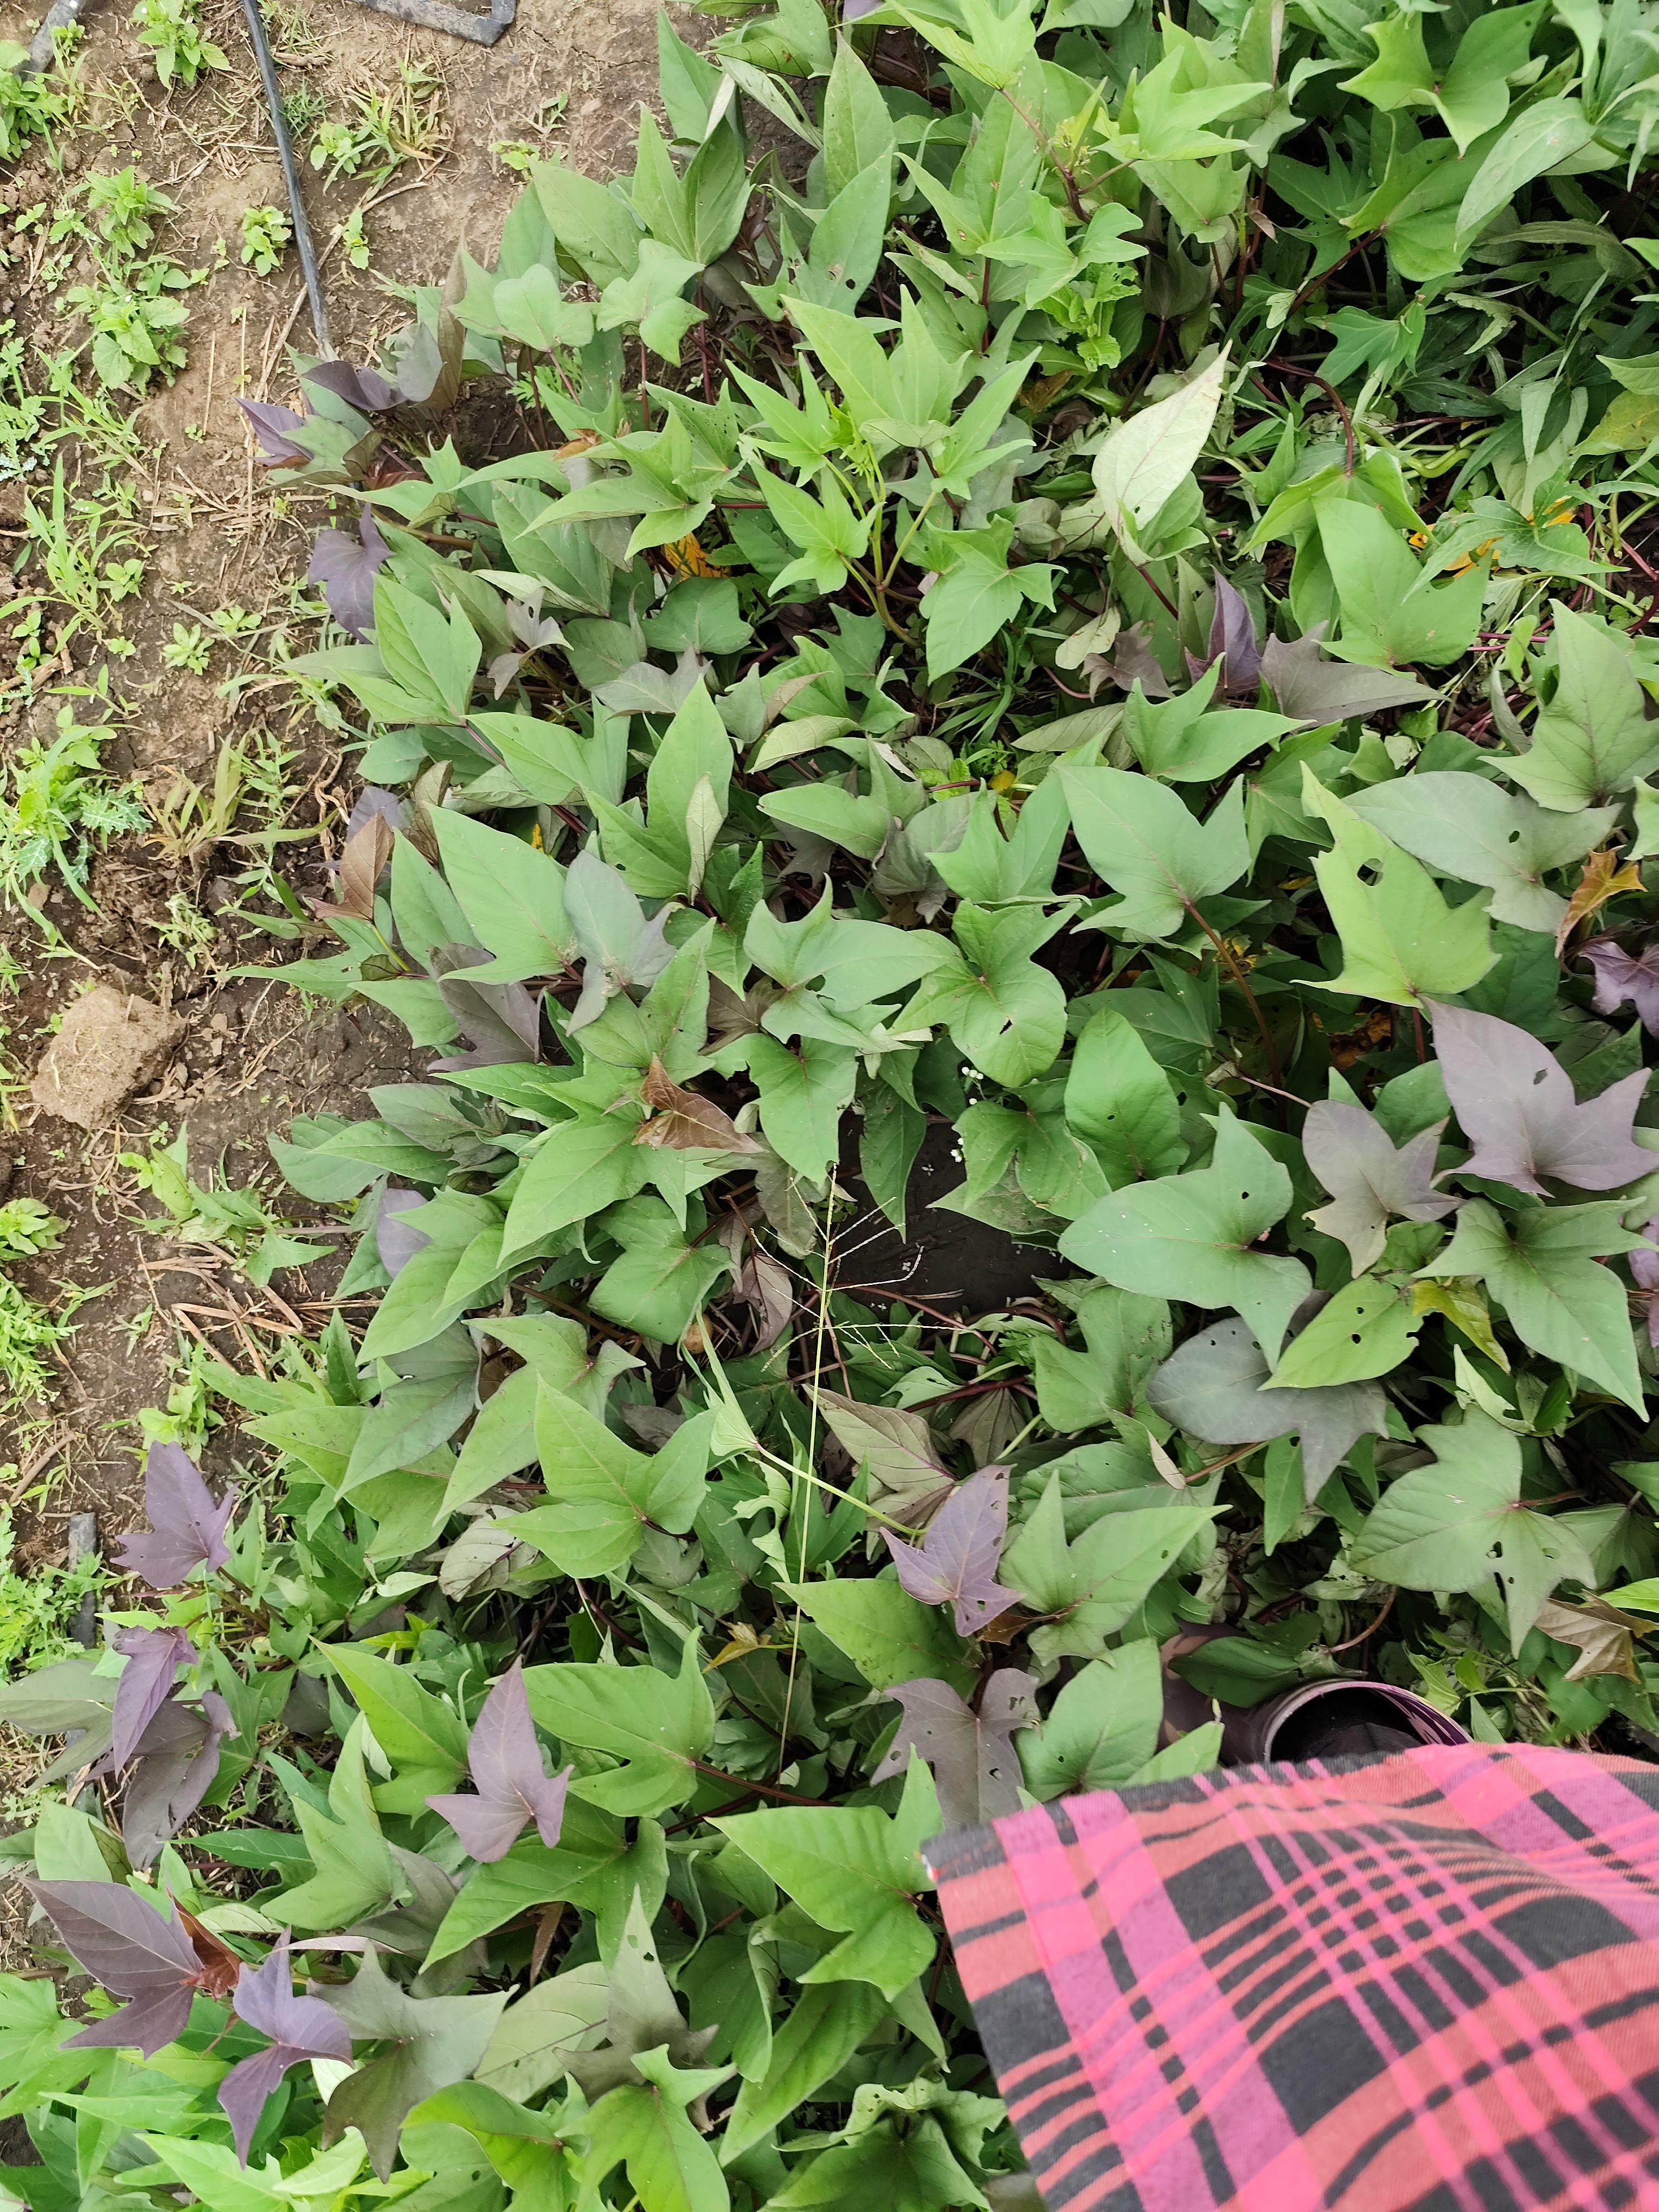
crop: sweet potato
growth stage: vegetative
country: Tanzania
